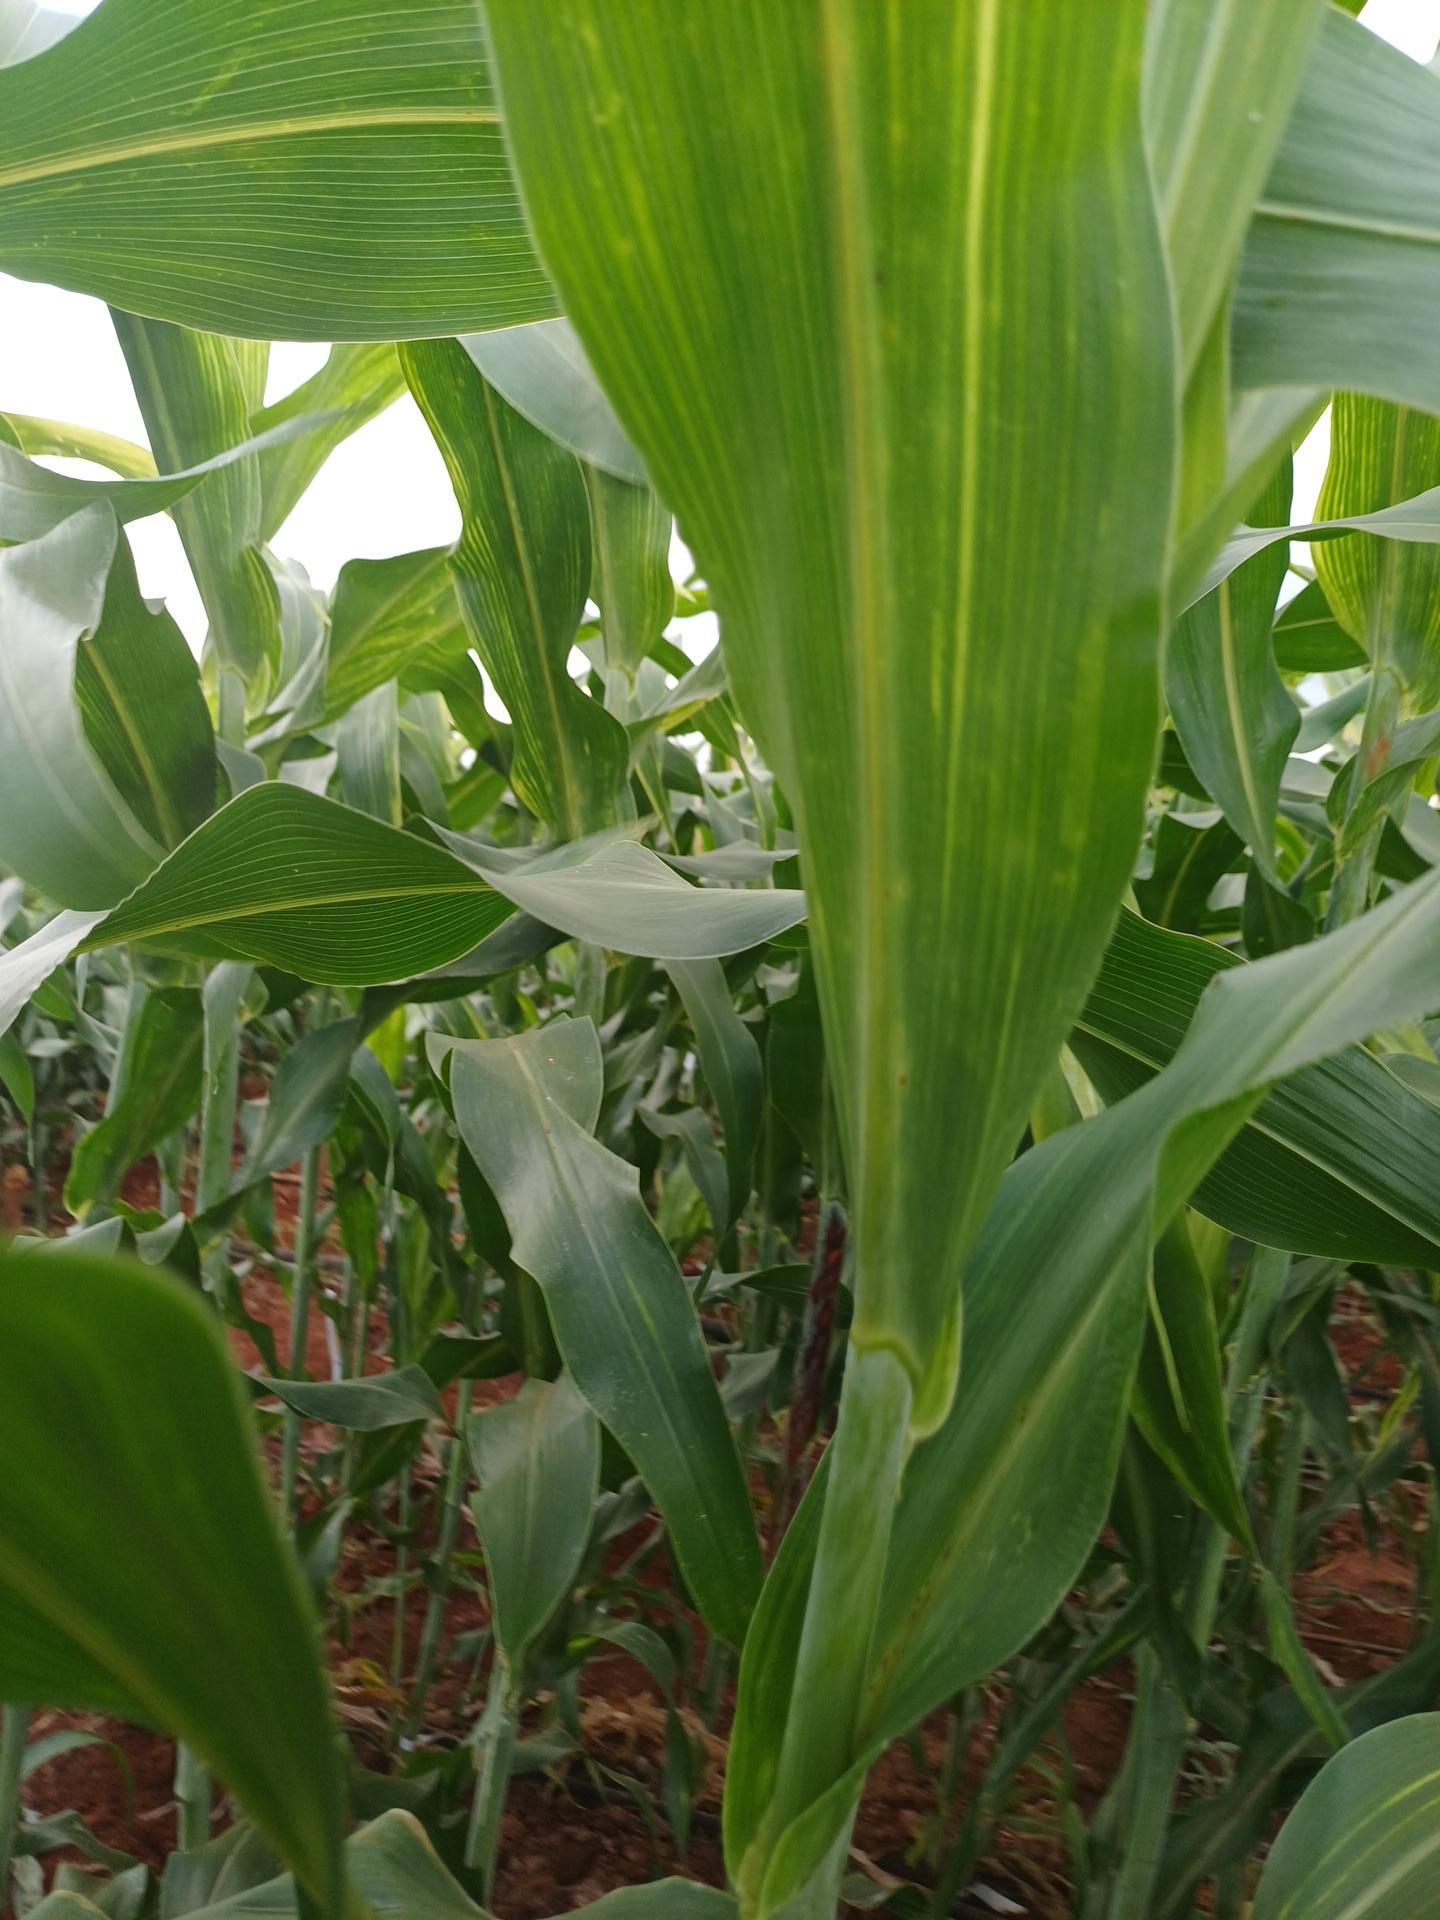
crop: sorghum
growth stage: heading tuber
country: Kenya
